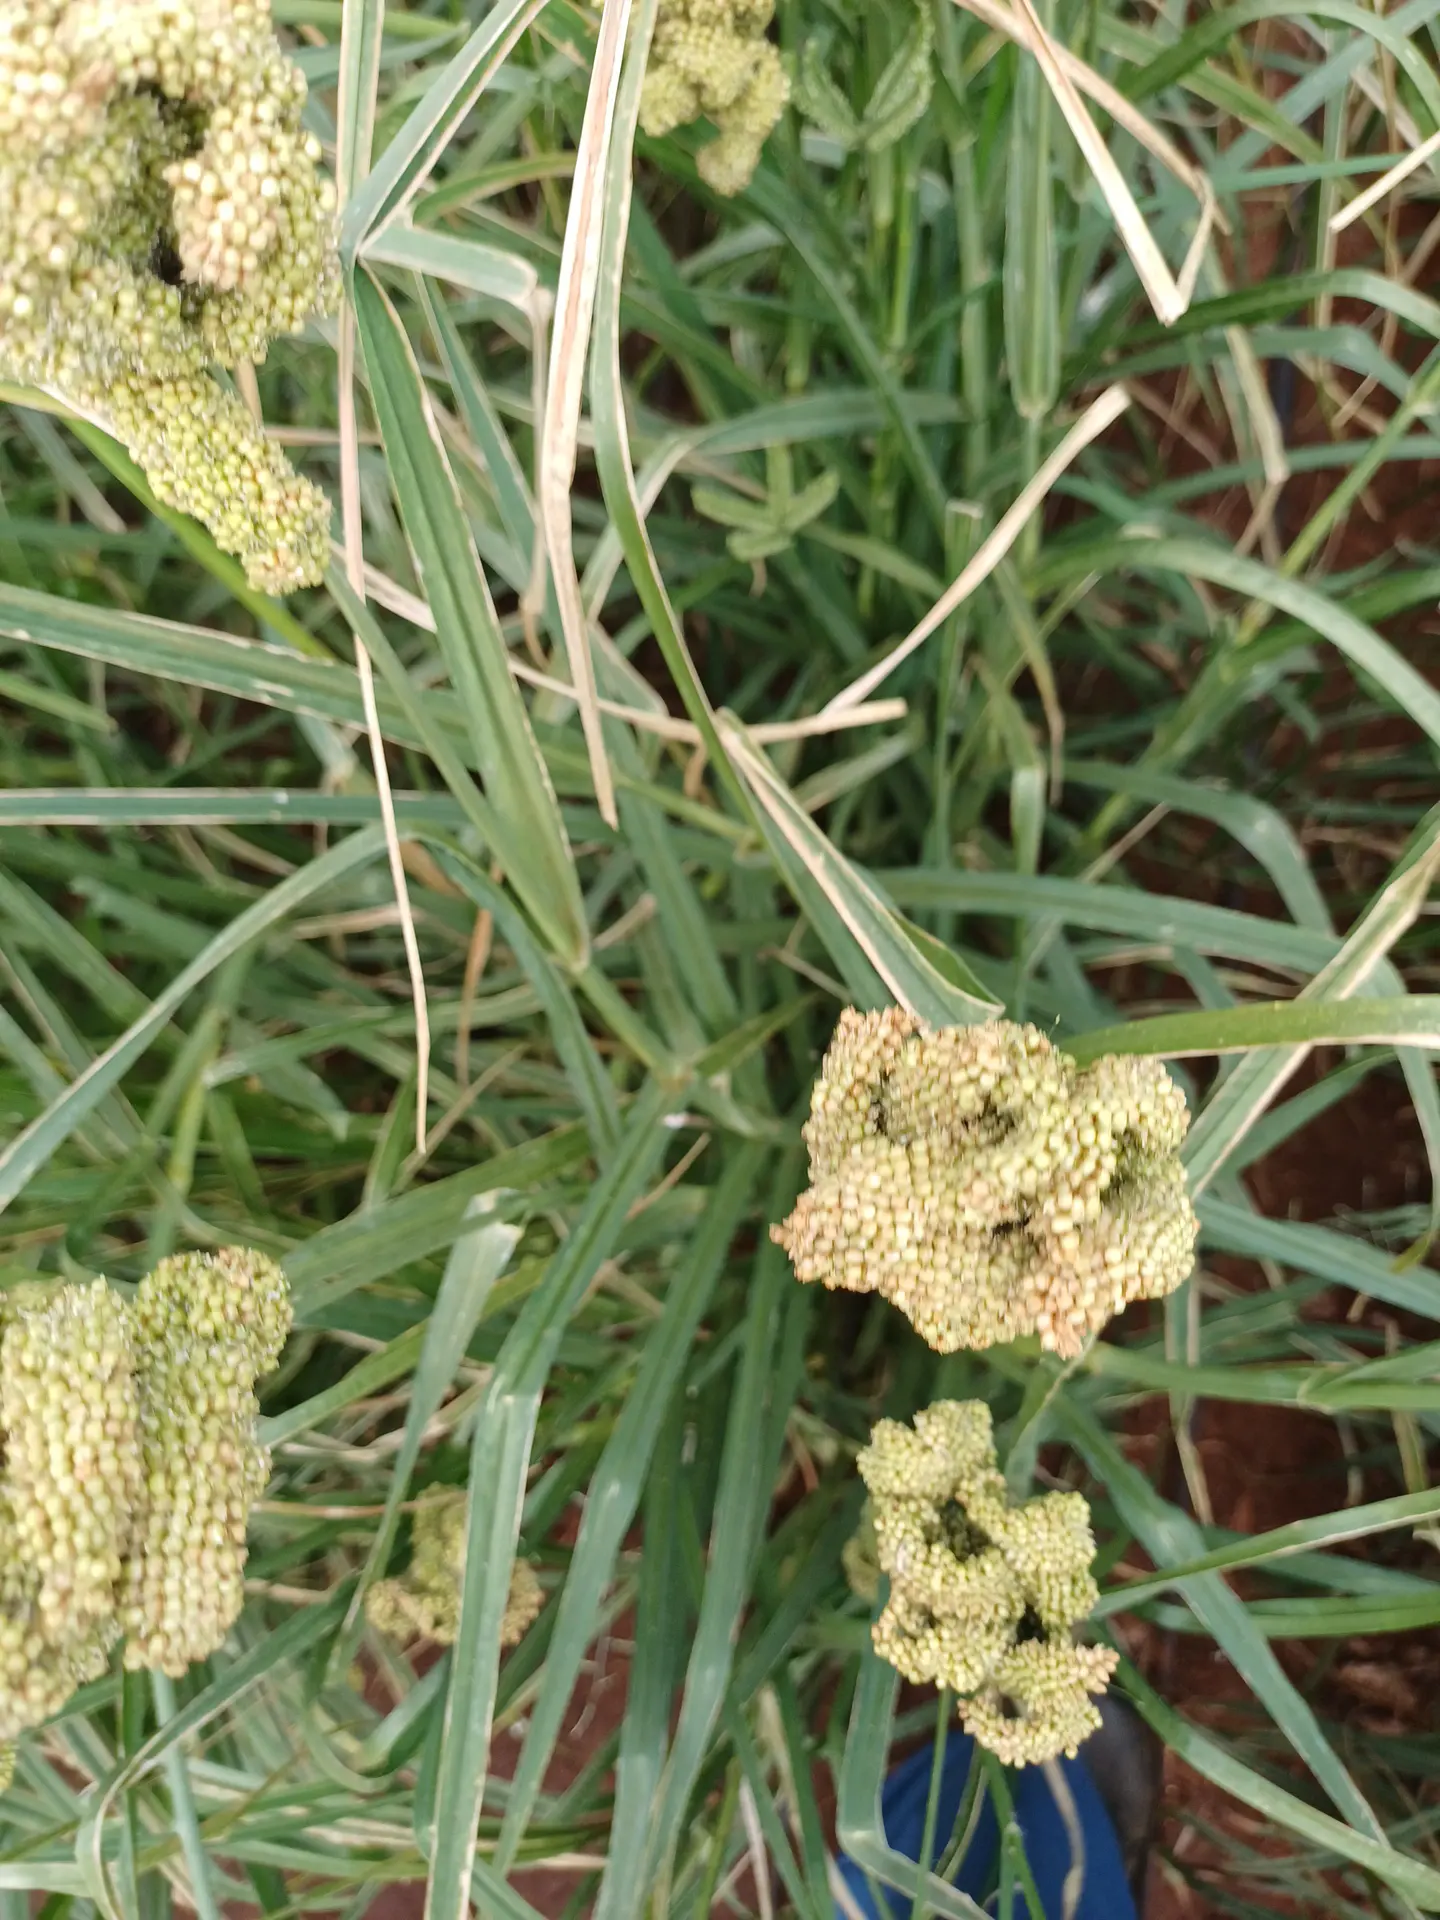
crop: finger millet
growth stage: filling grain
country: Kenya
